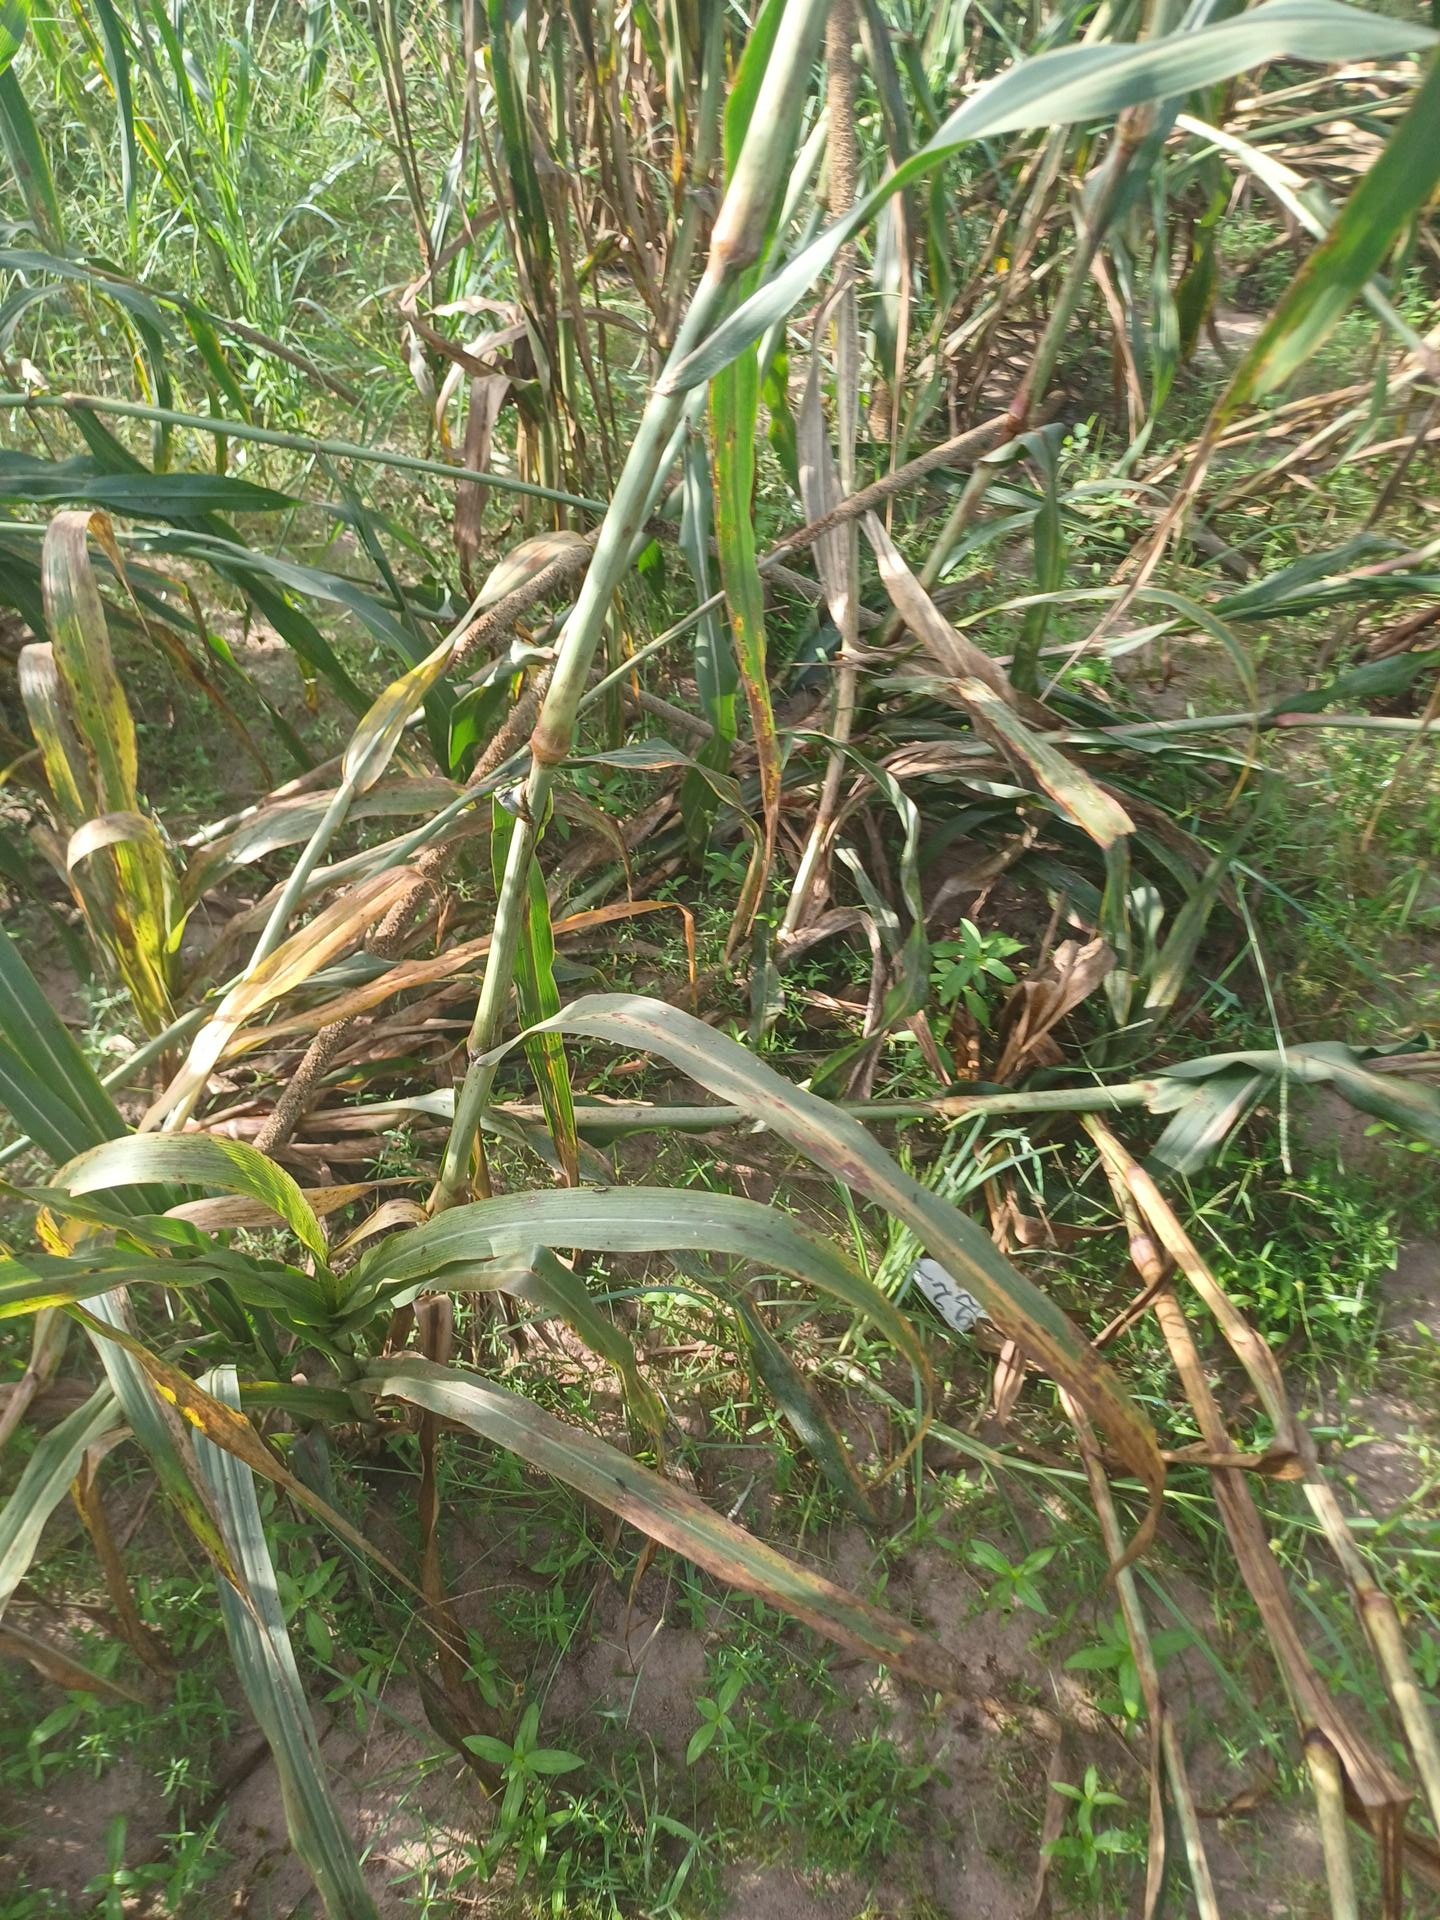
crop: pearl millet
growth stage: filling grain
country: Senegal
